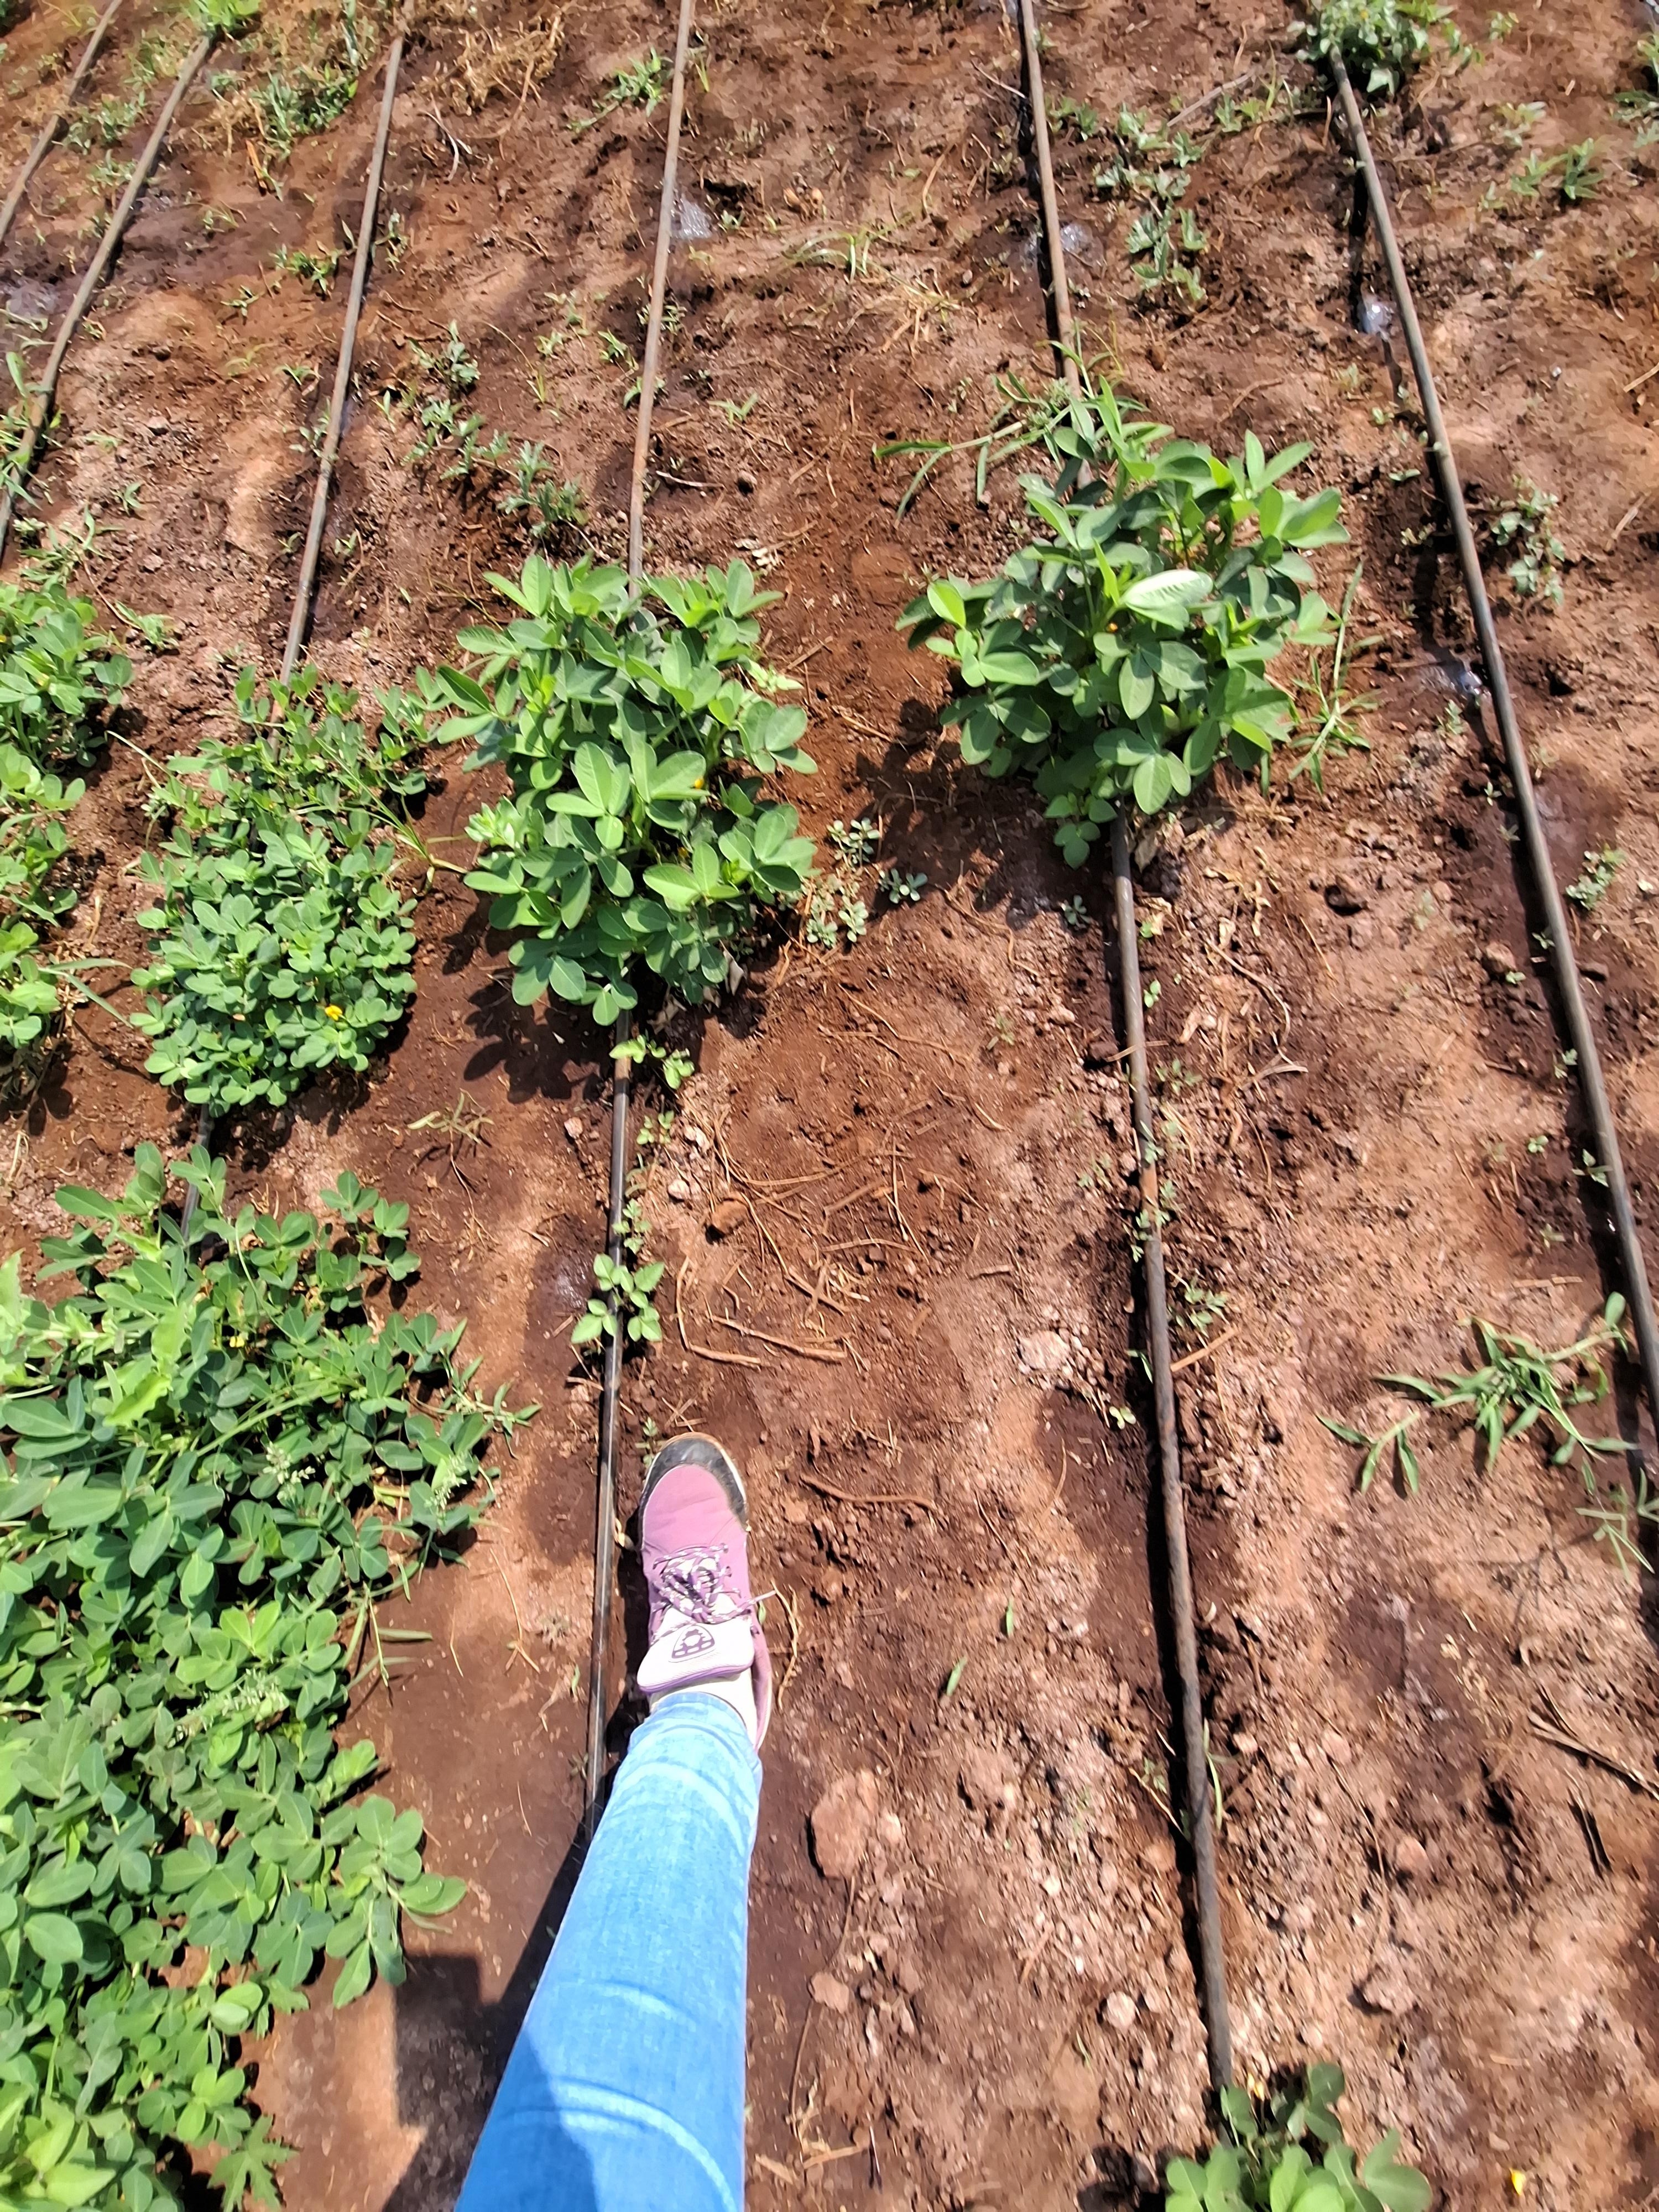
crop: groundnut
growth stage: flowering
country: Kenya
